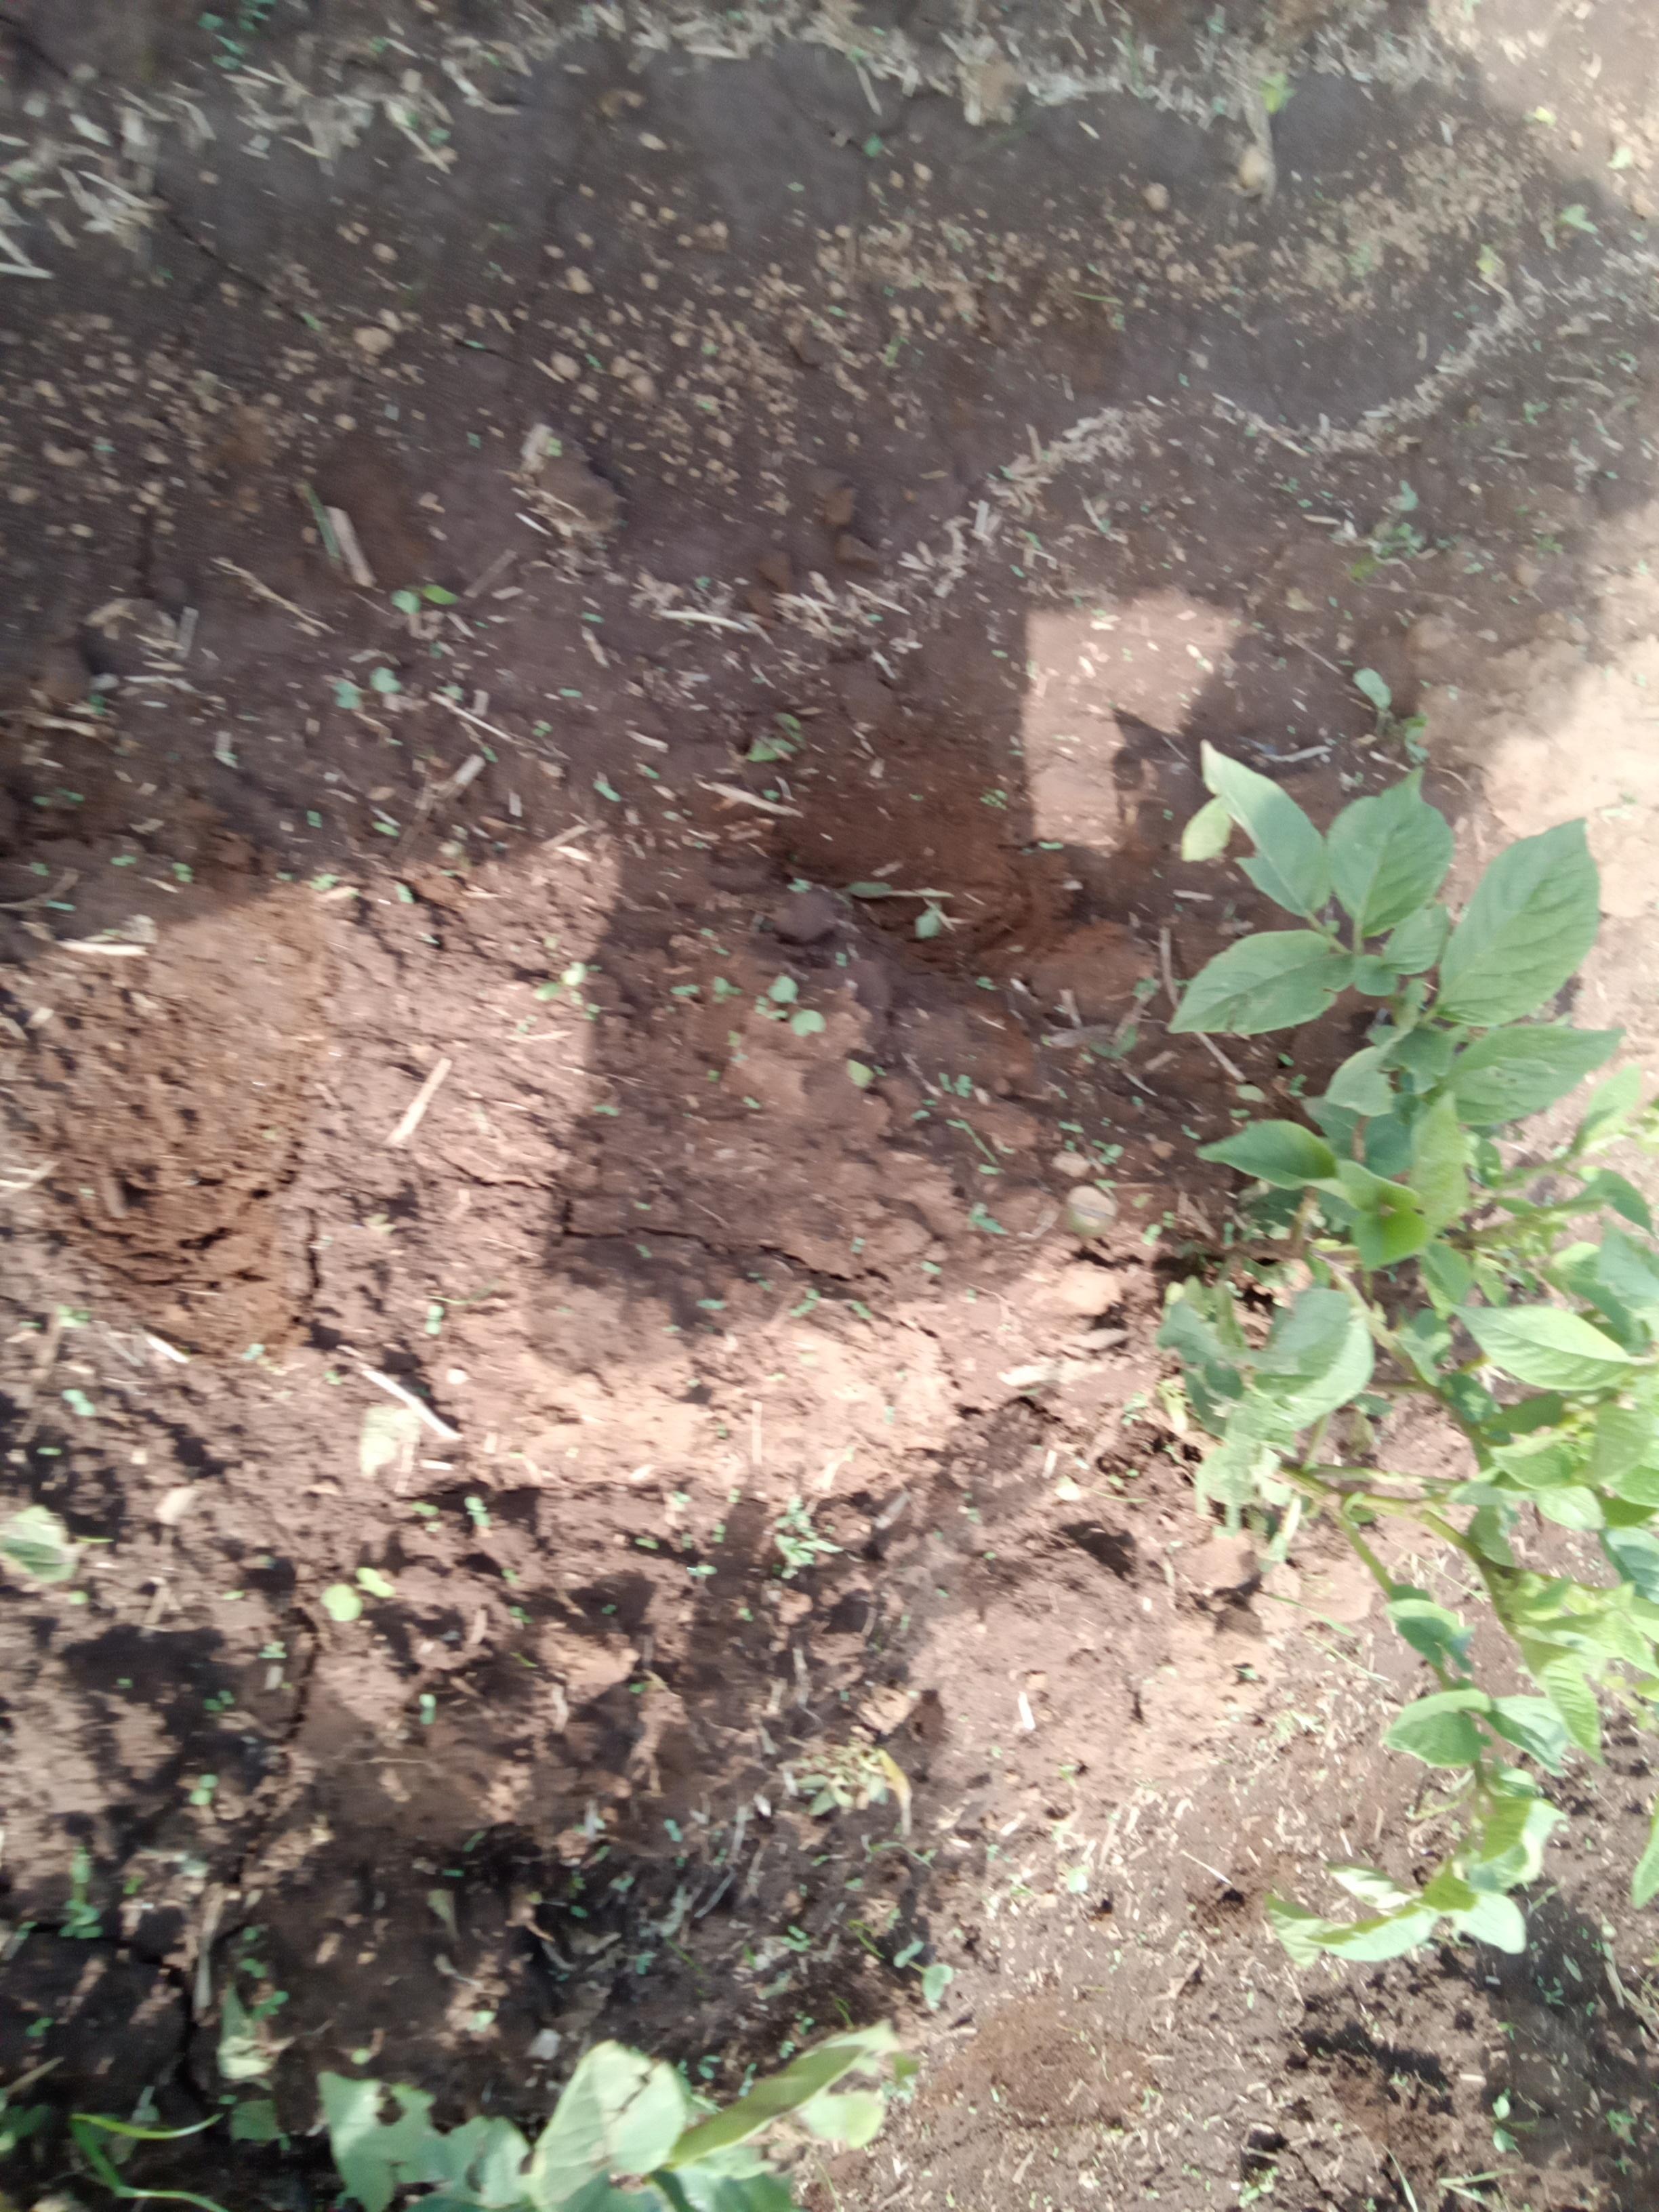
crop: potato
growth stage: vegetative
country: Kenya
